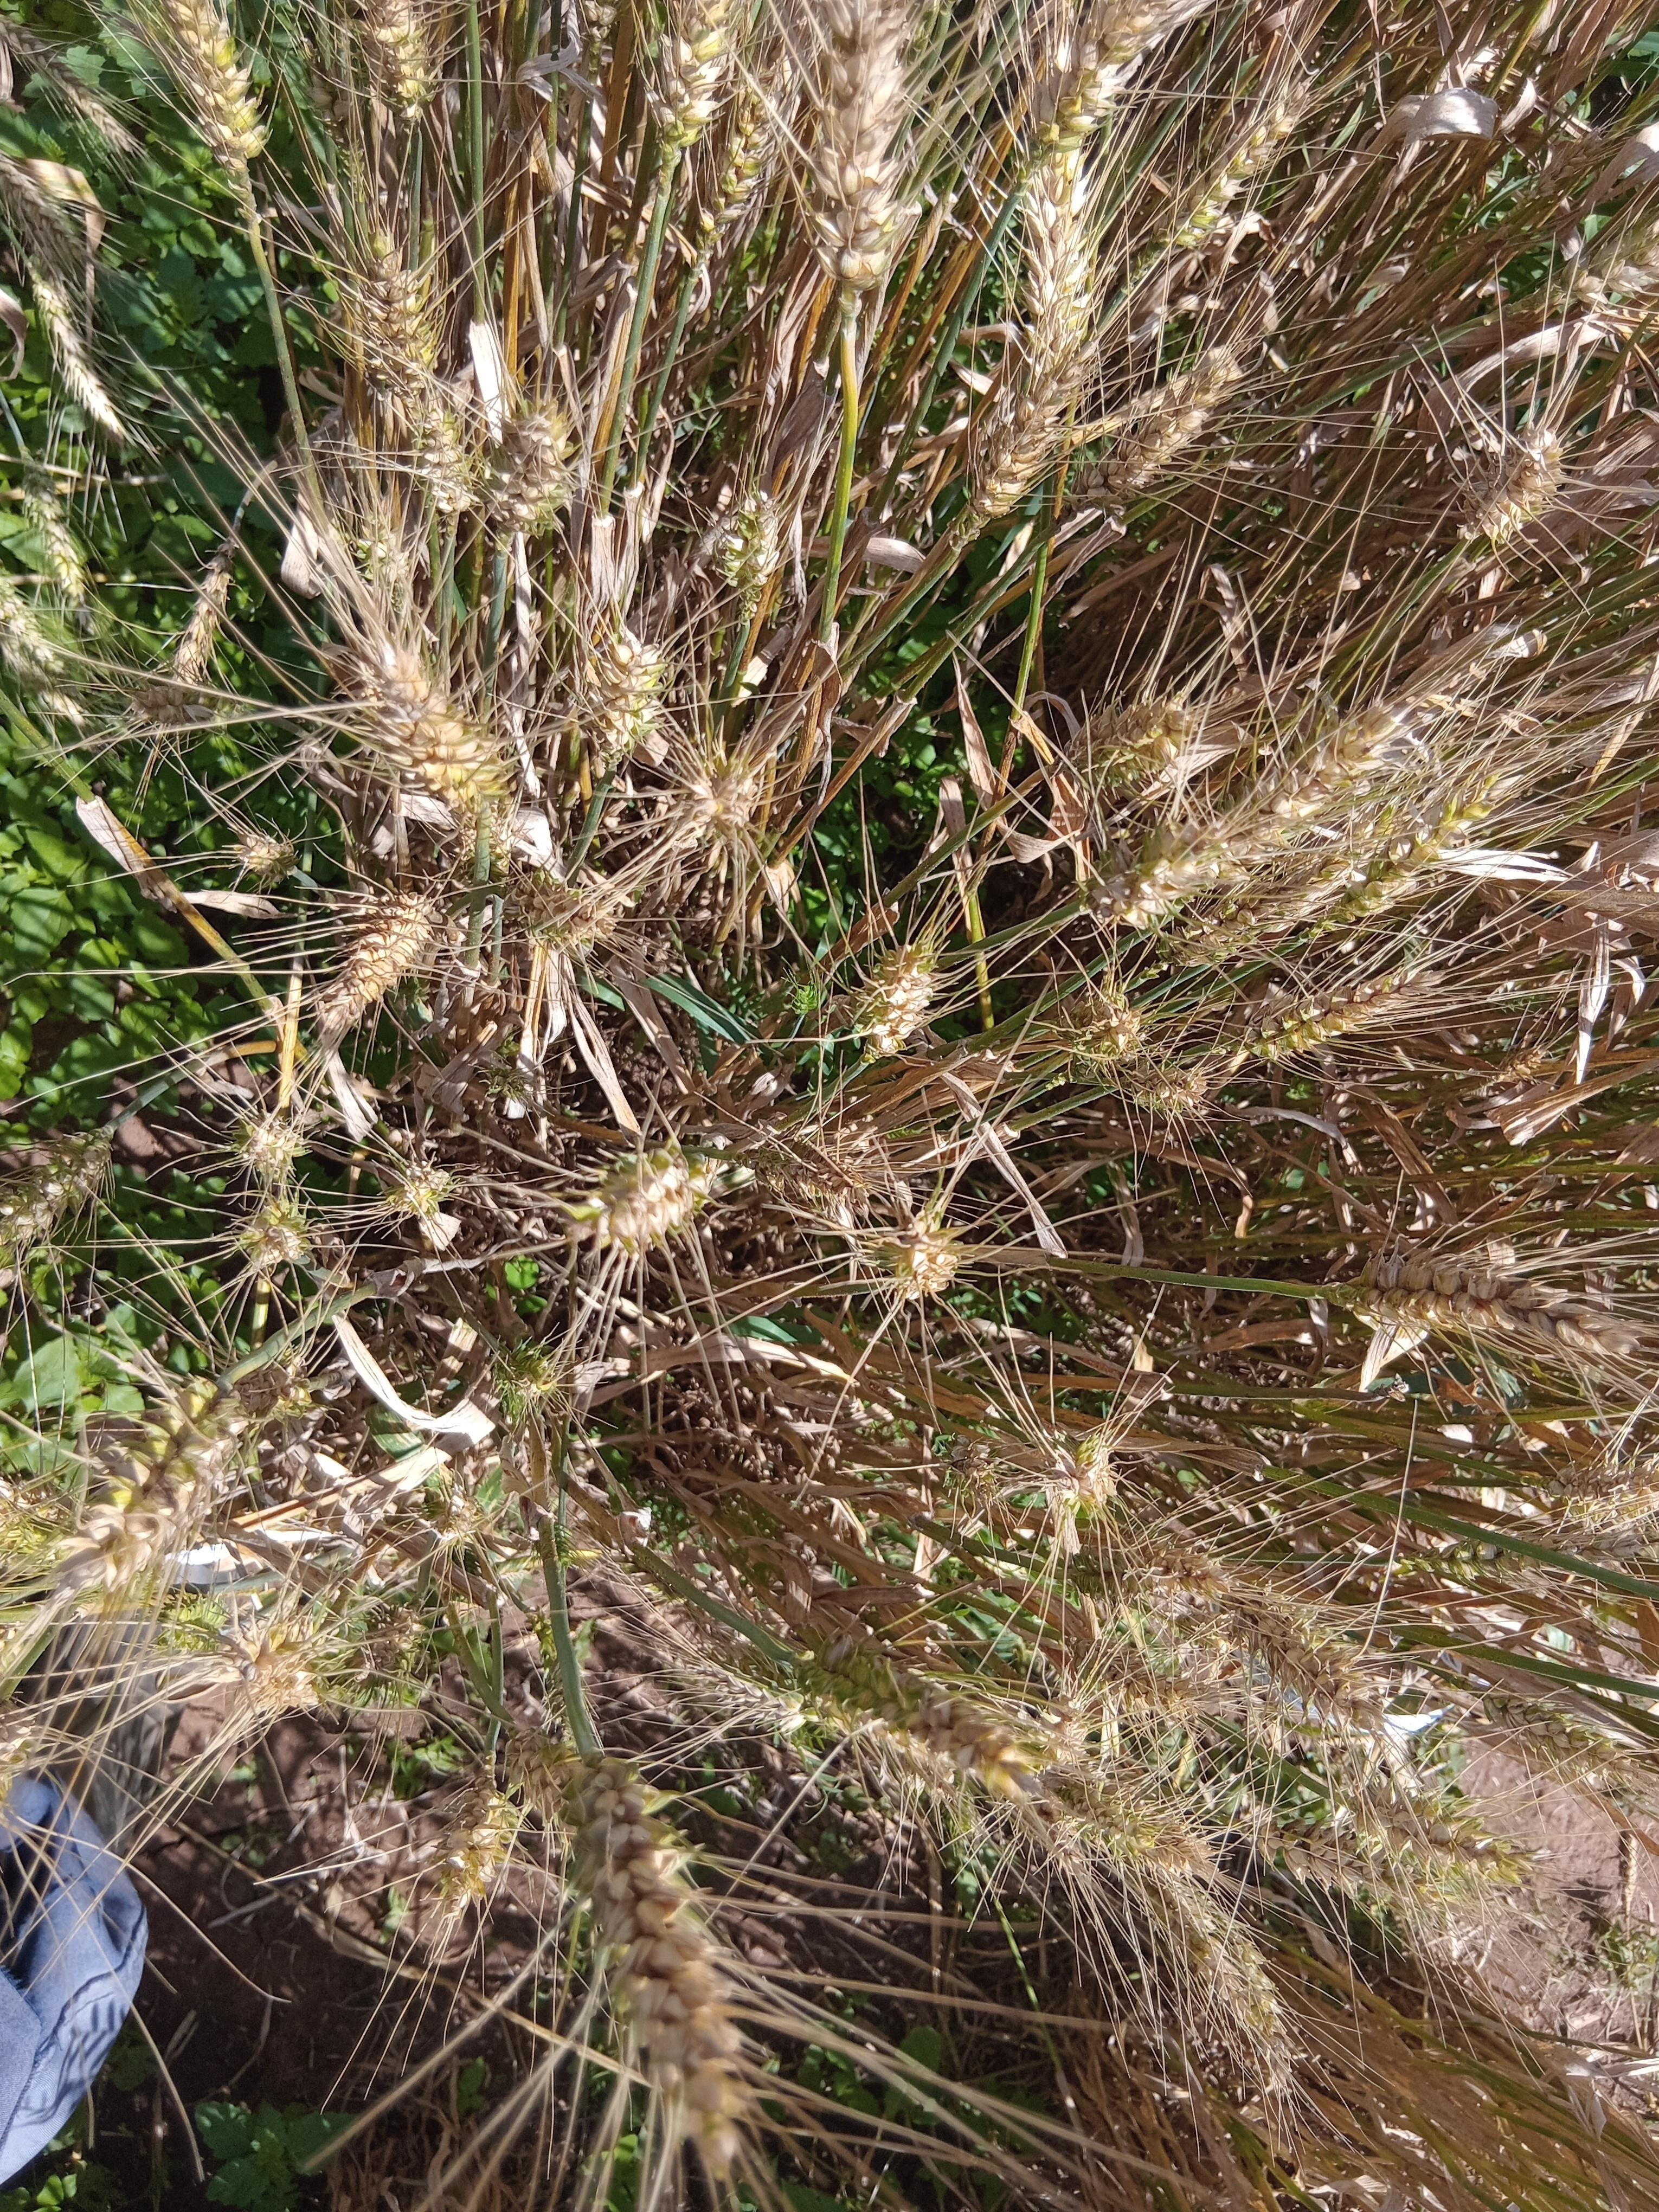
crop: wheat
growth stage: maturity
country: Kenya
